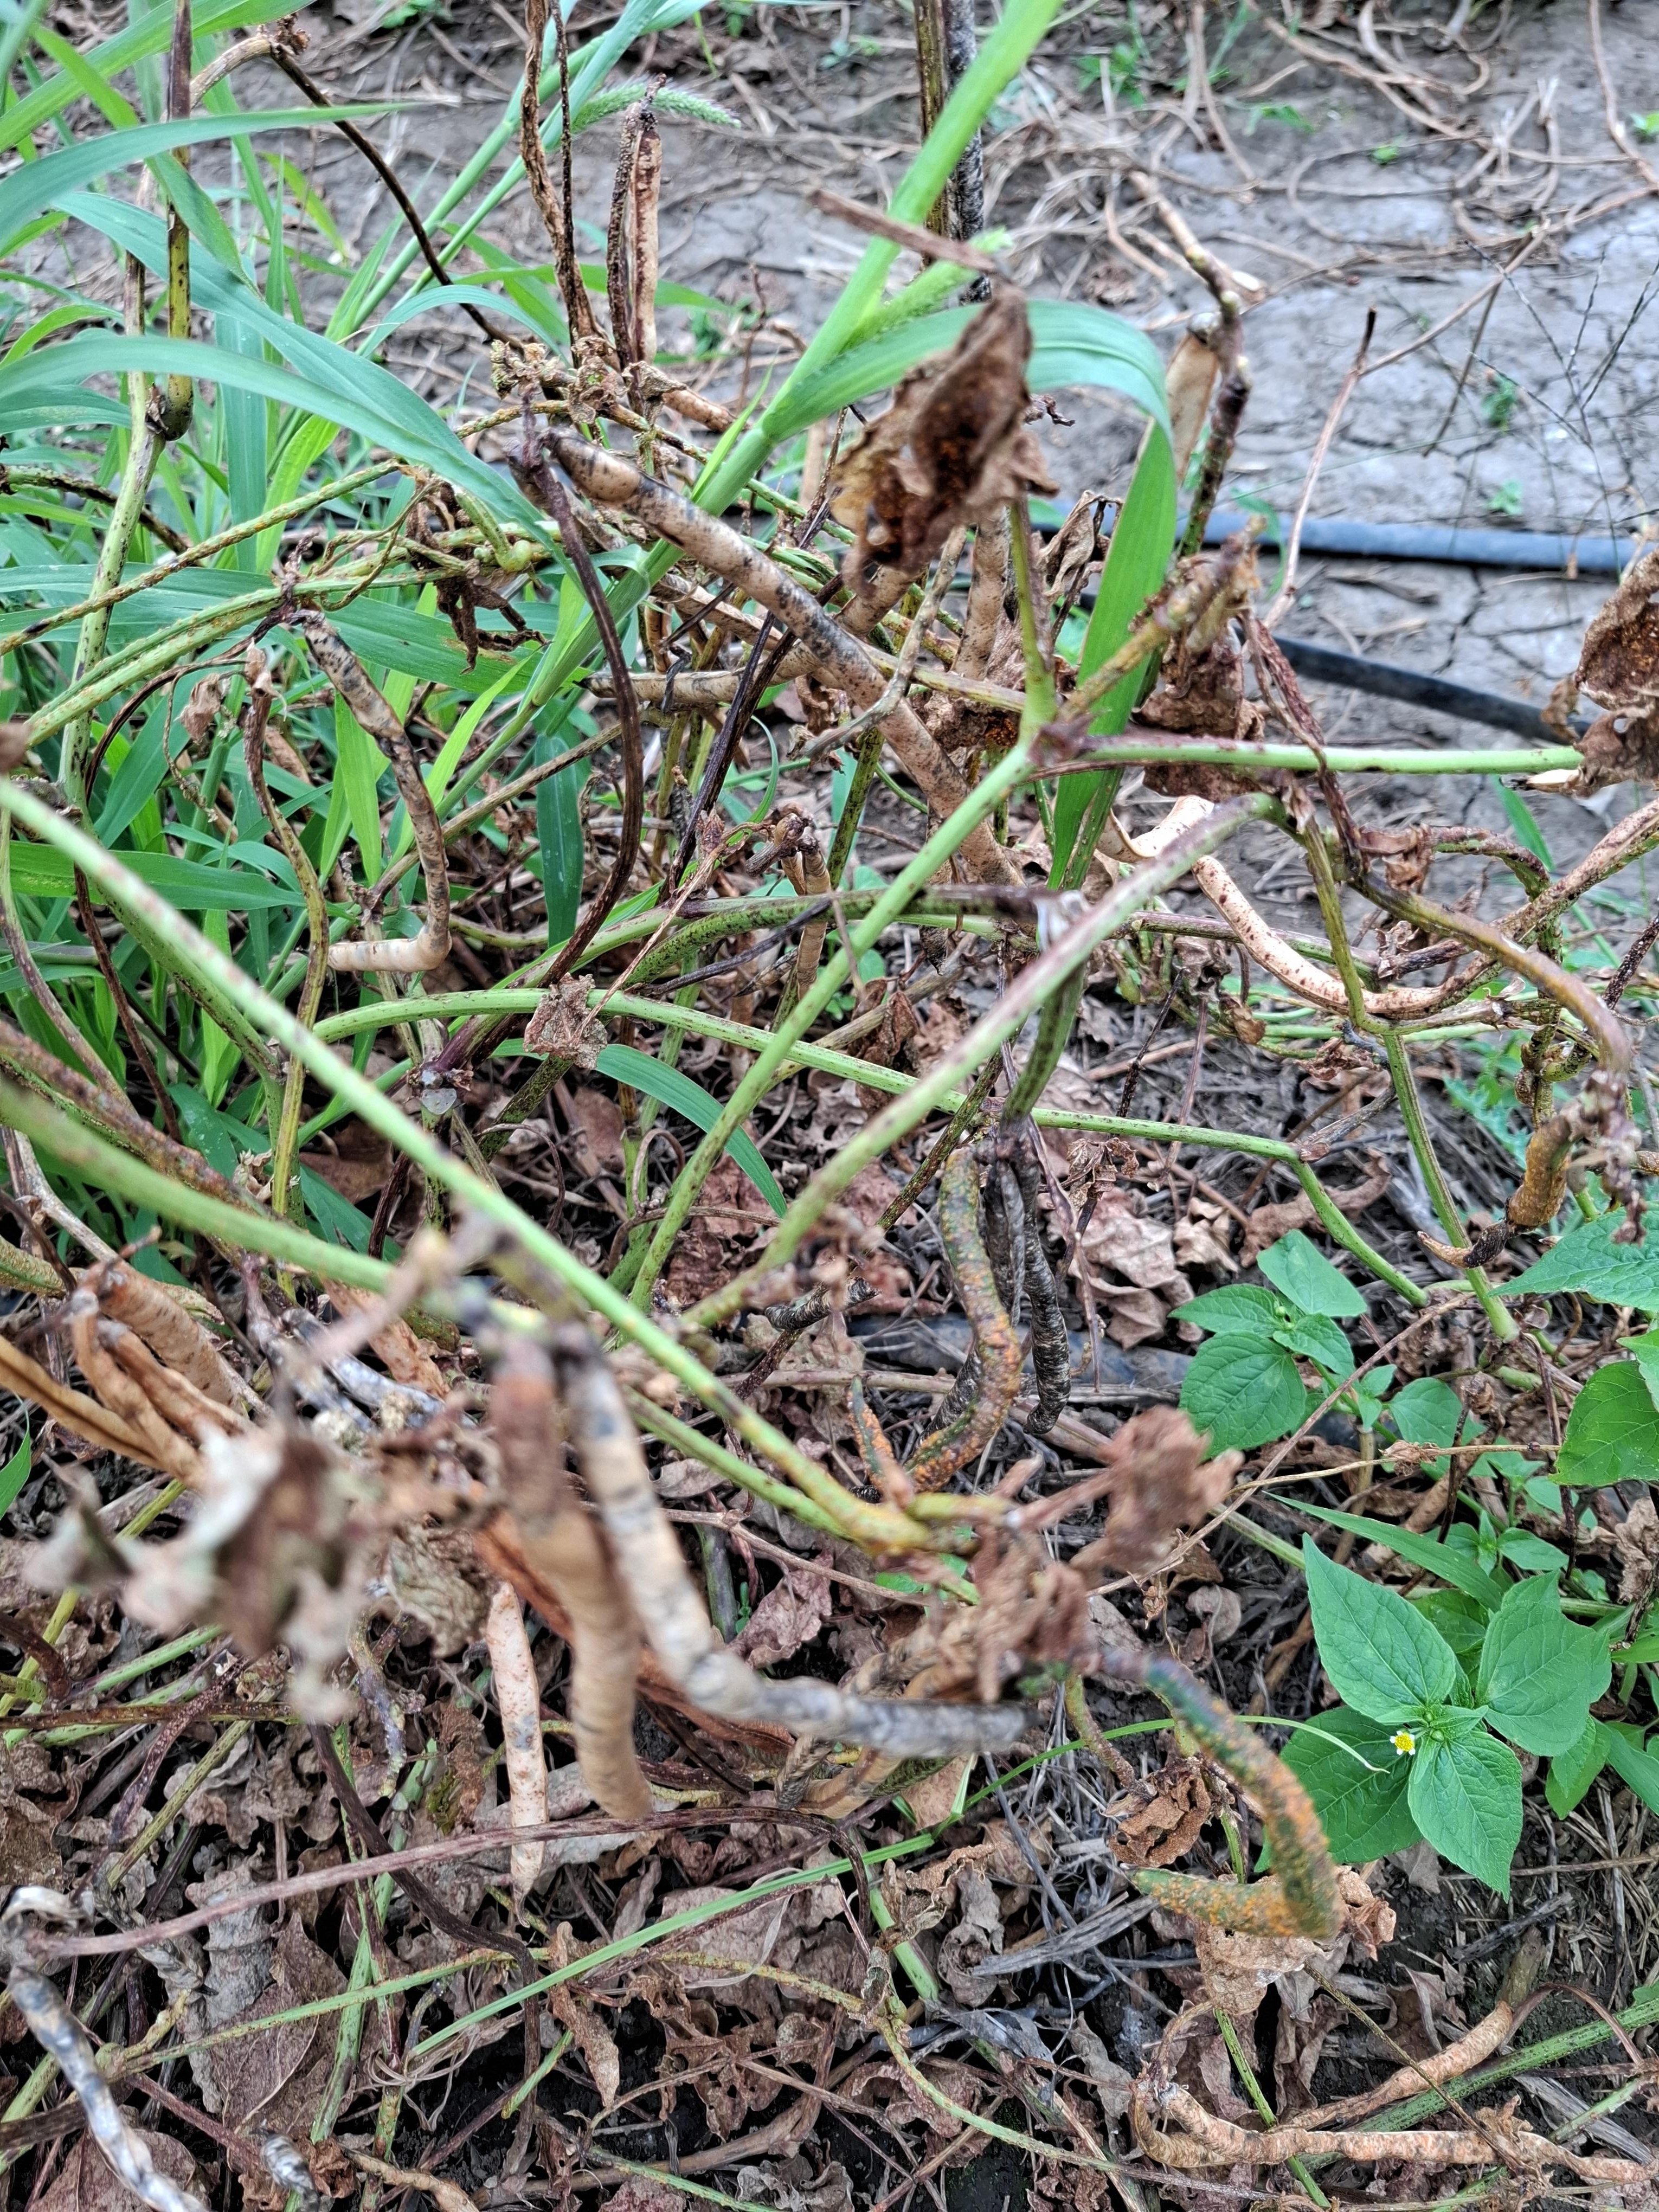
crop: cowpea
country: Tanzania
